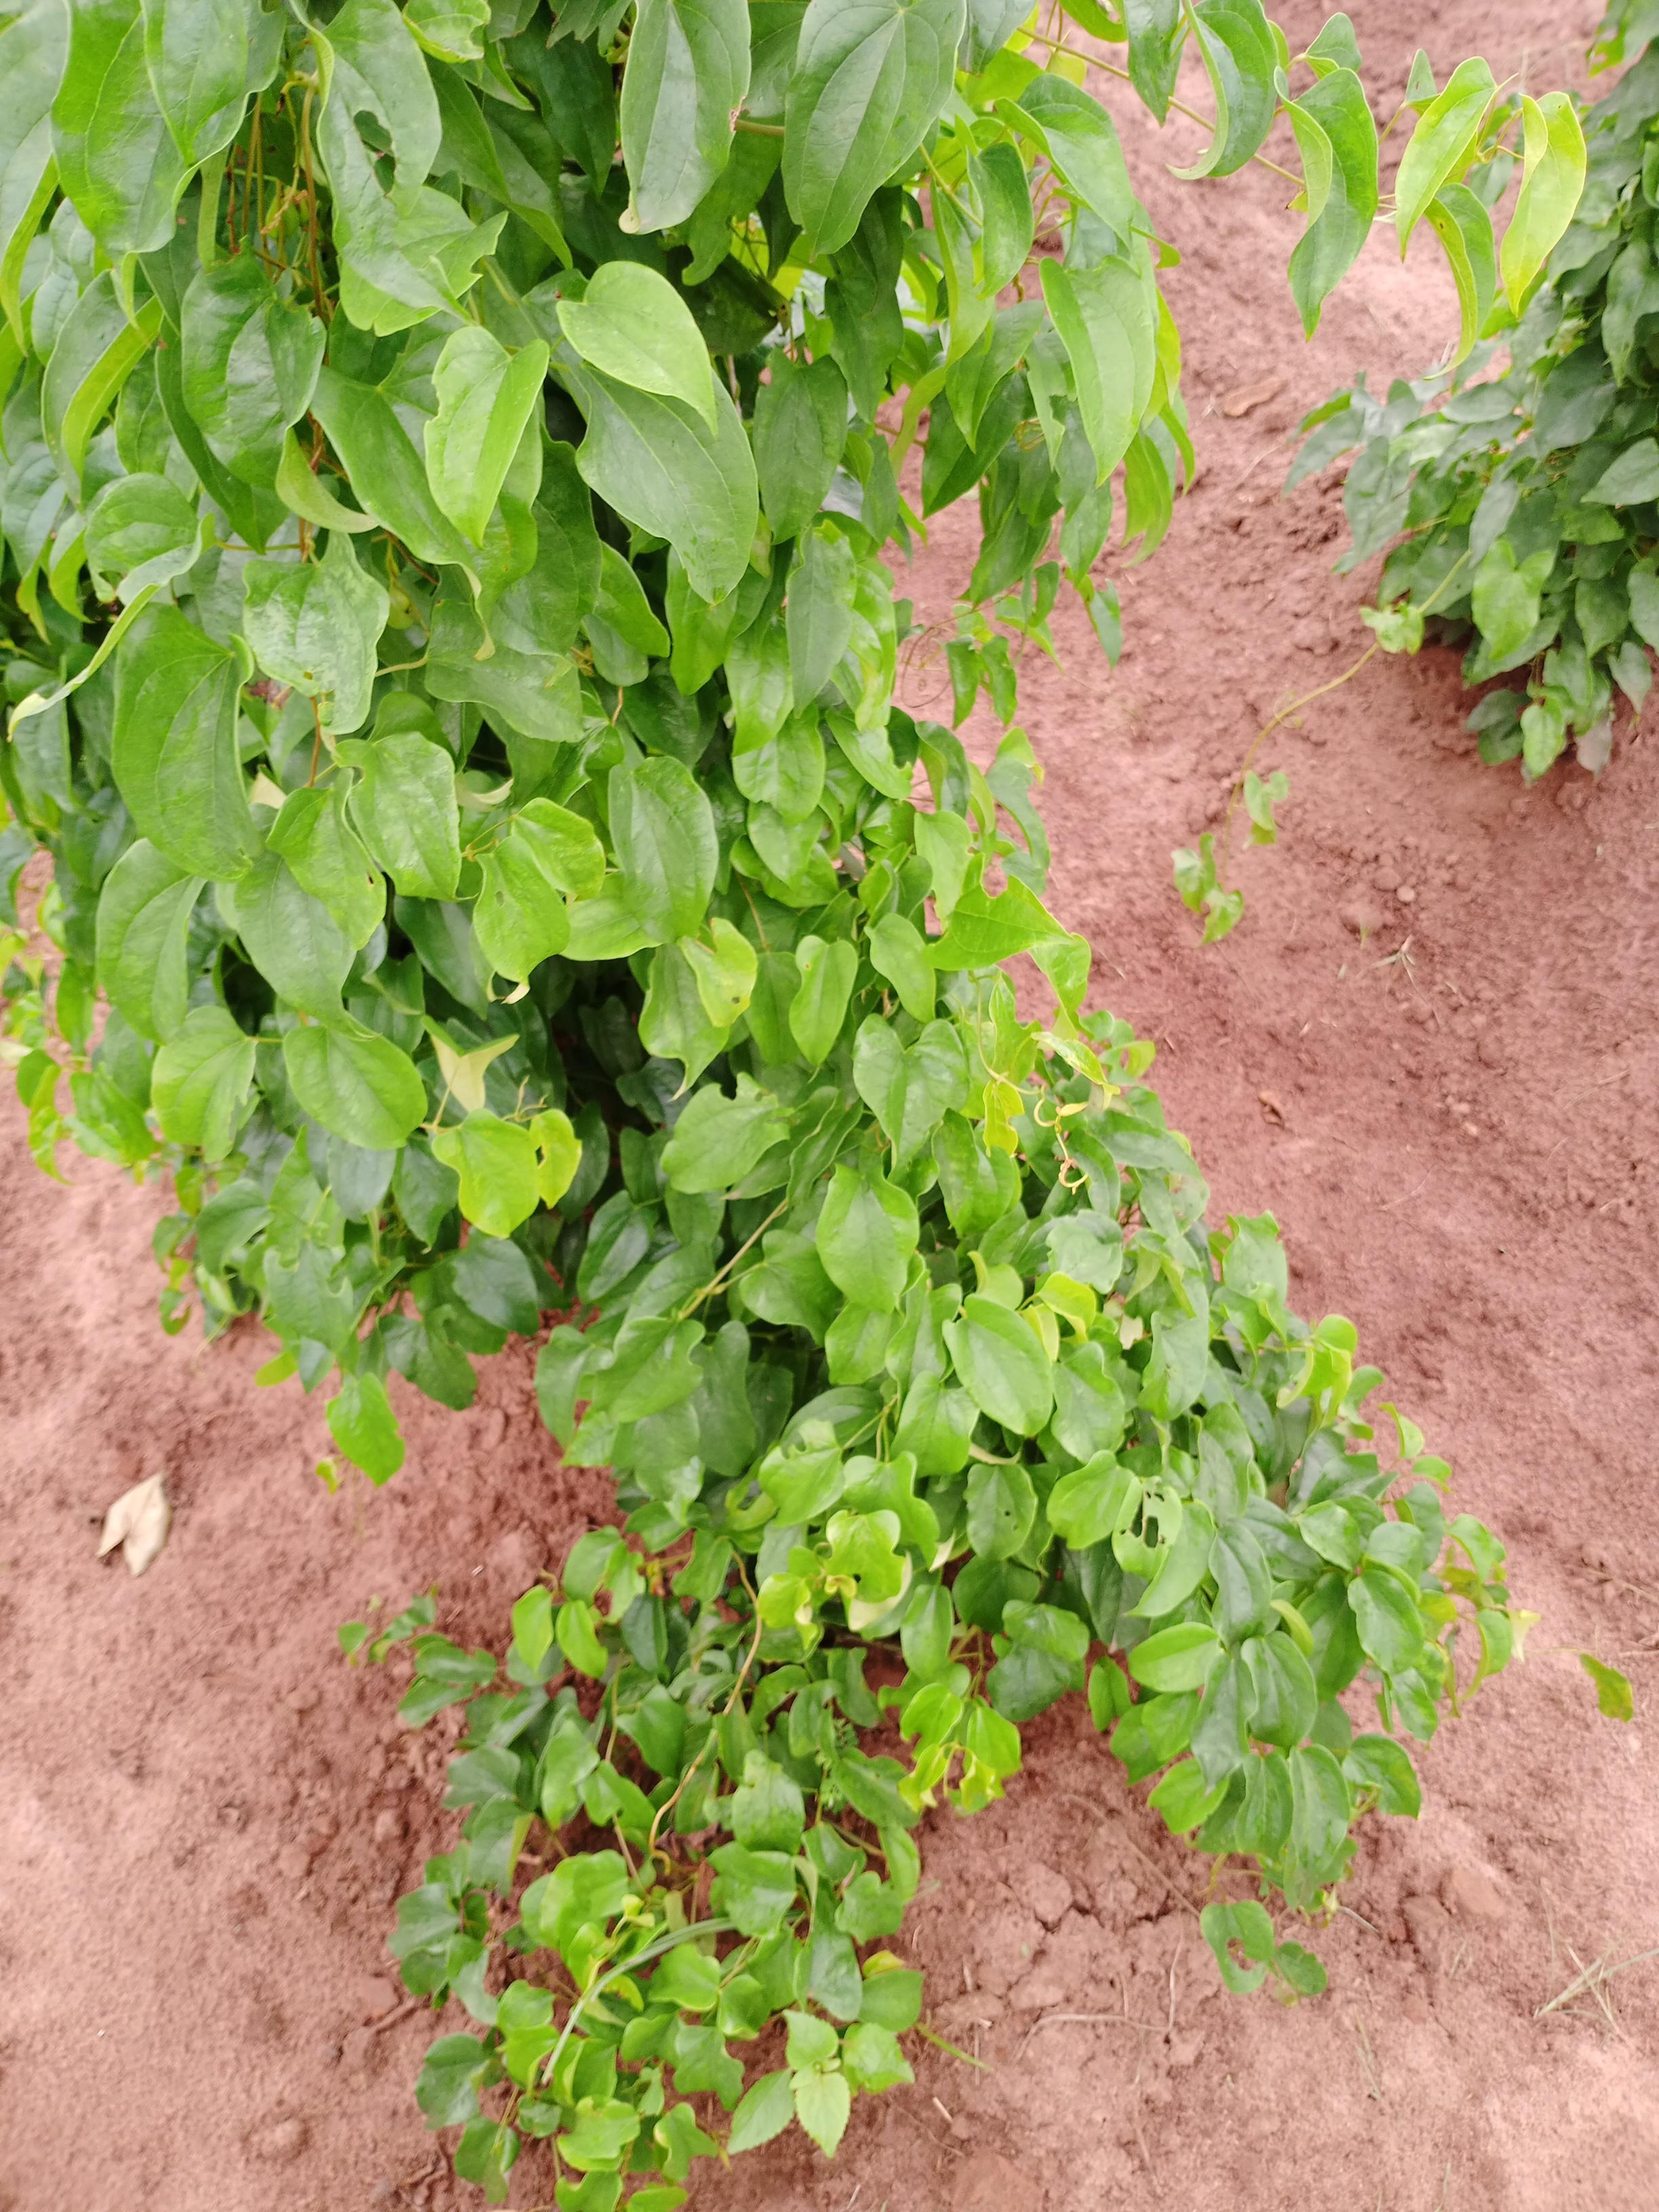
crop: yam
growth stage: vegetative
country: Nigeria
